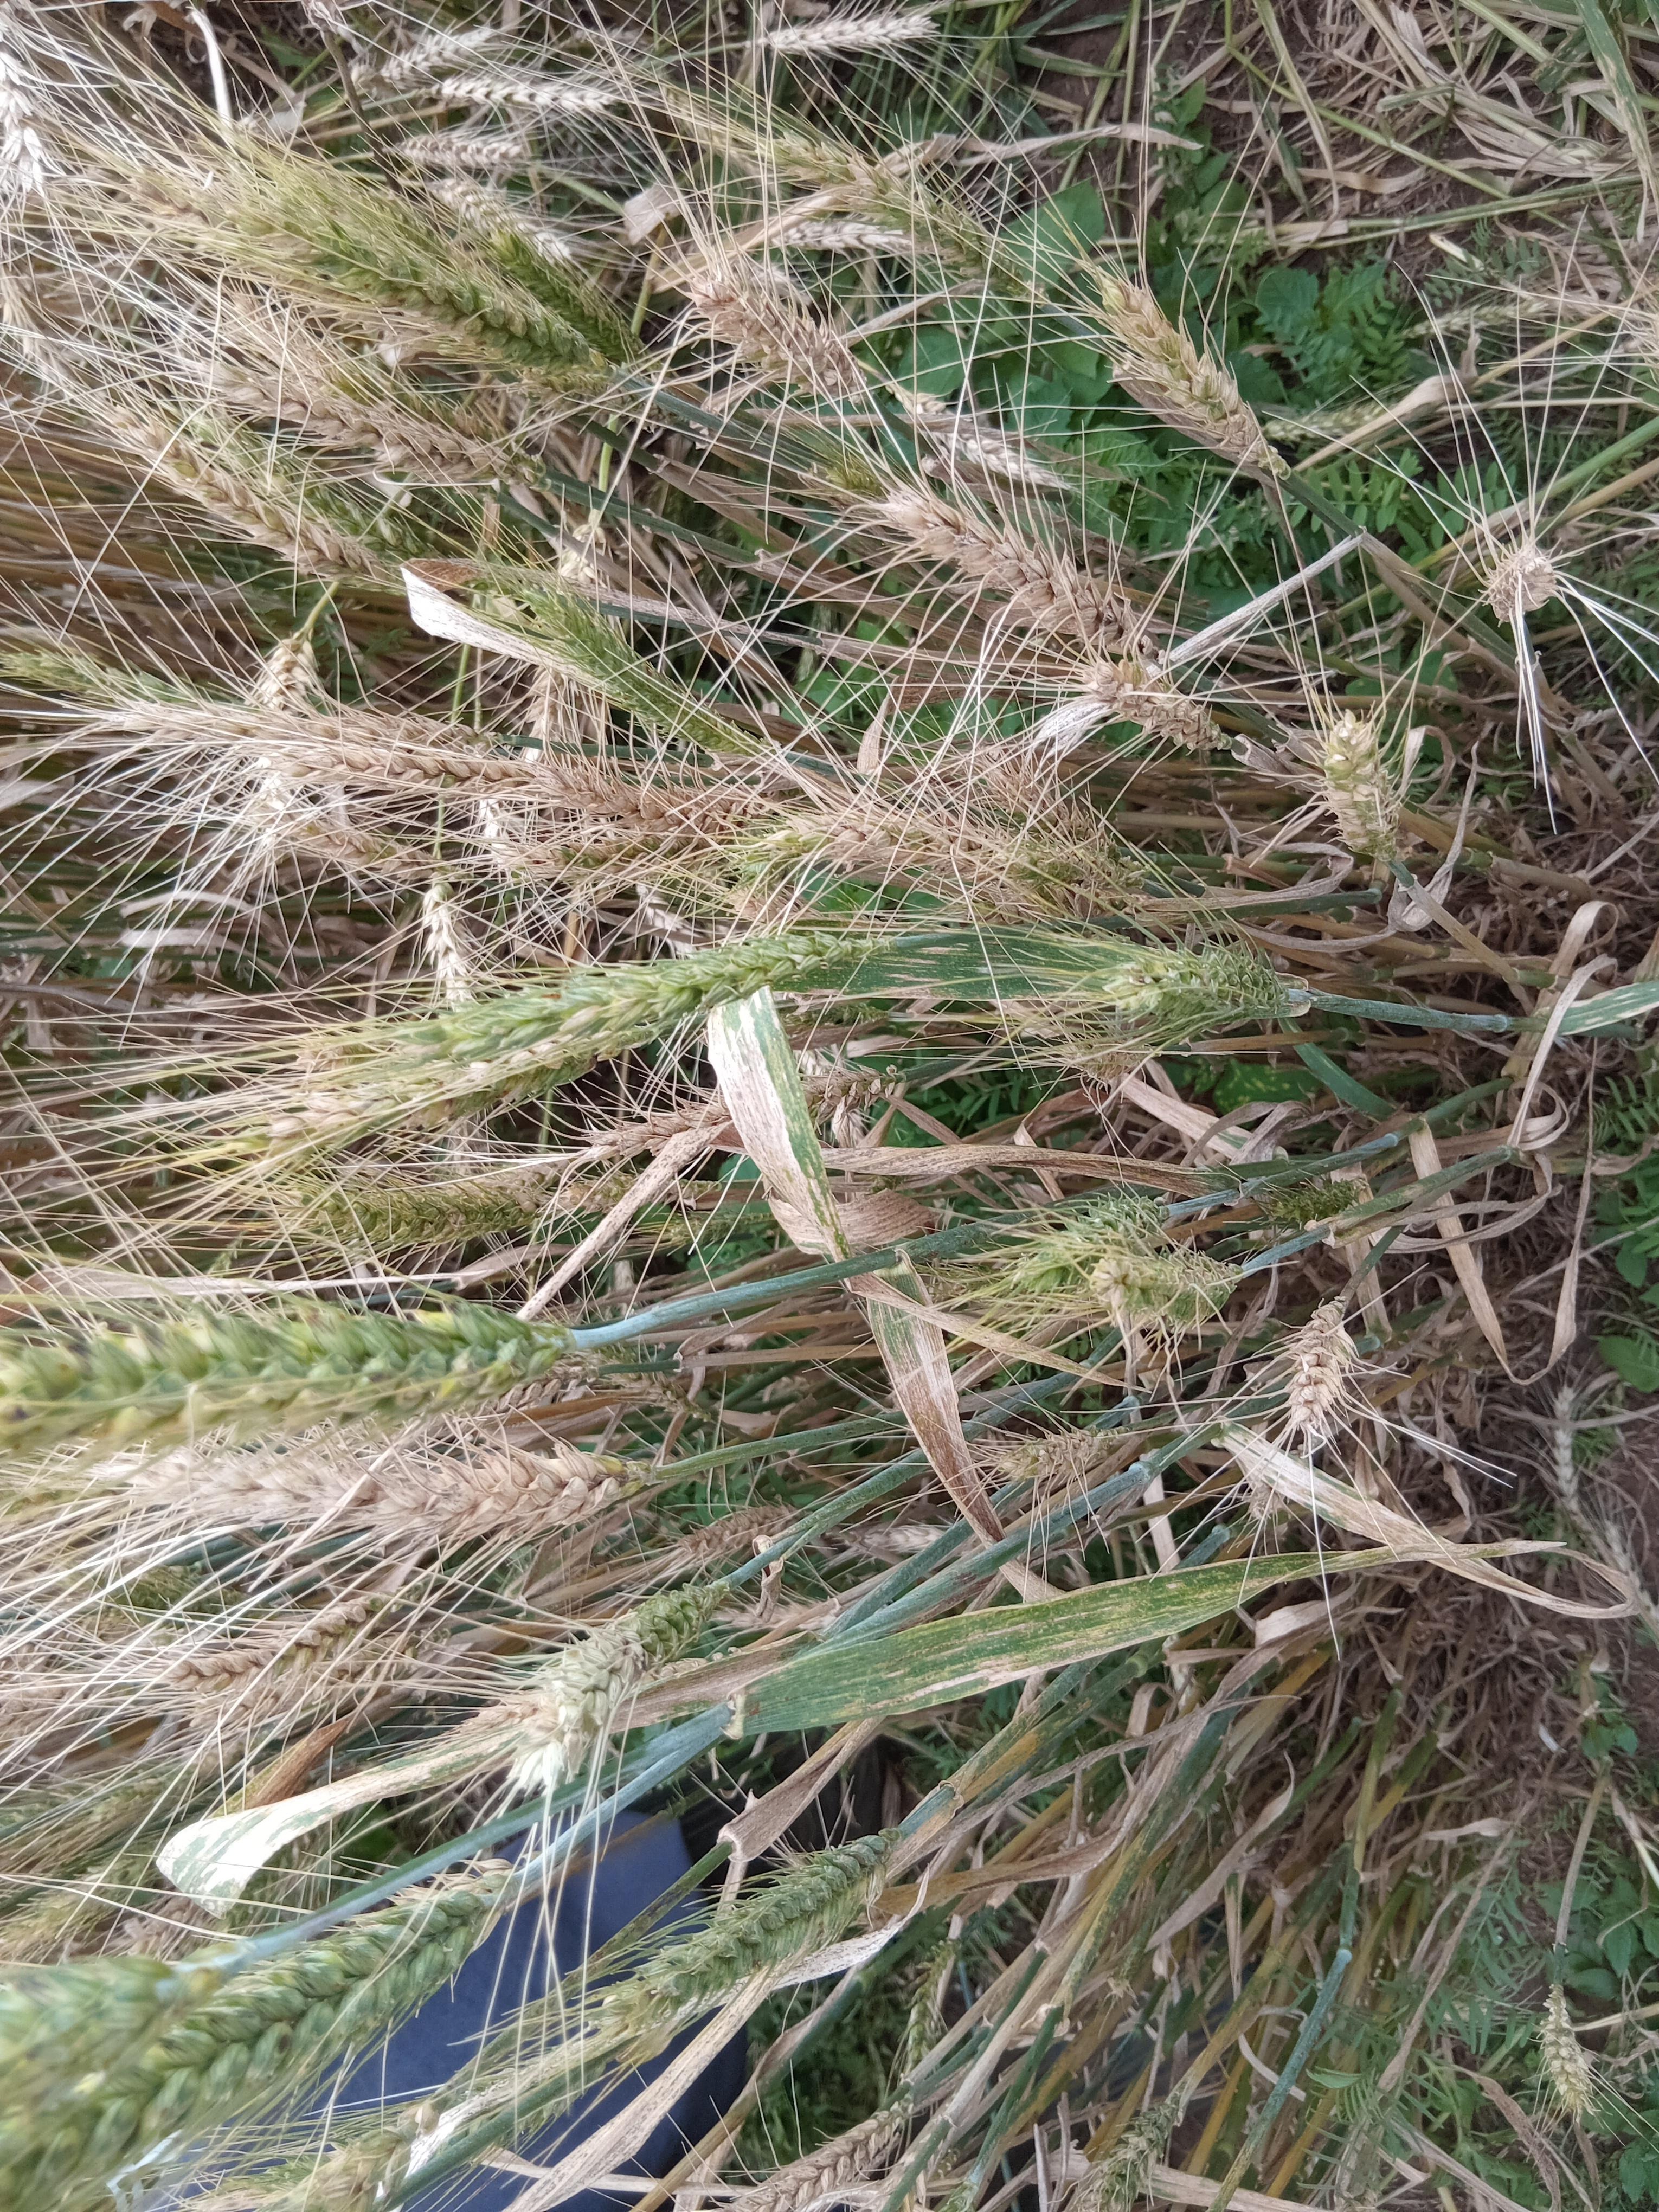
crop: wheat
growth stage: maturity
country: Kenya
